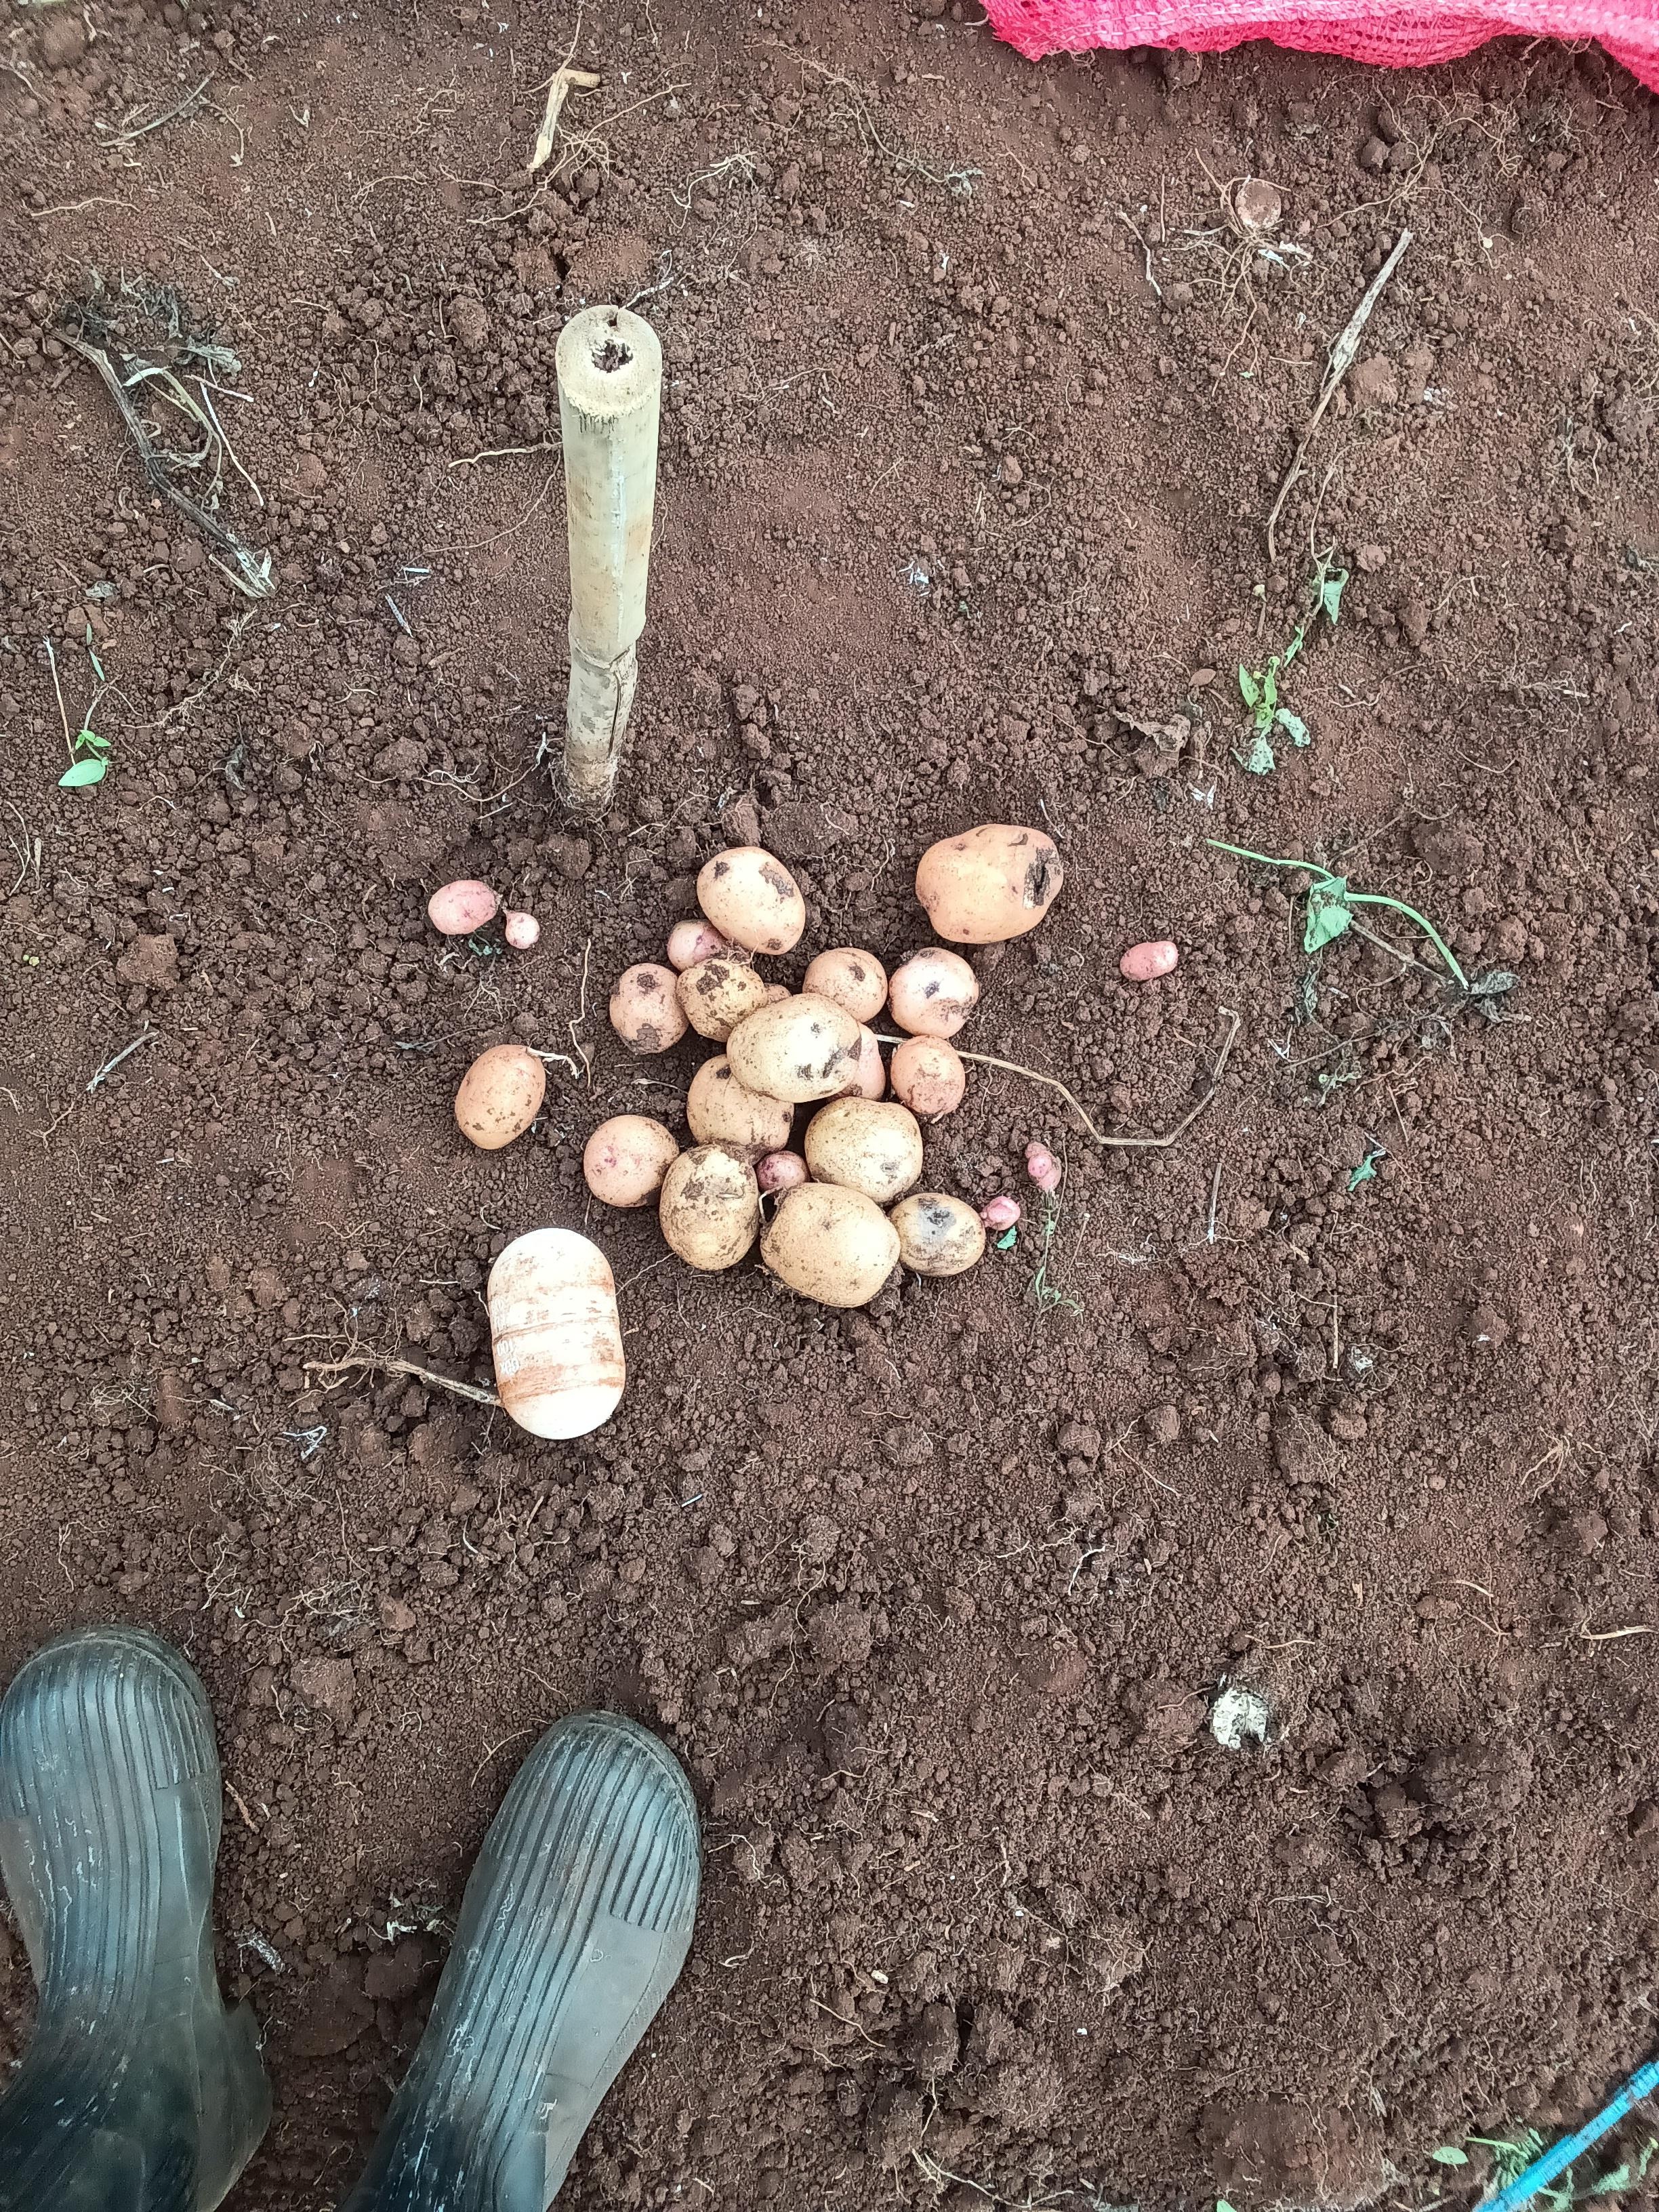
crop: potato
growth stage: harvest
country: Kenya
